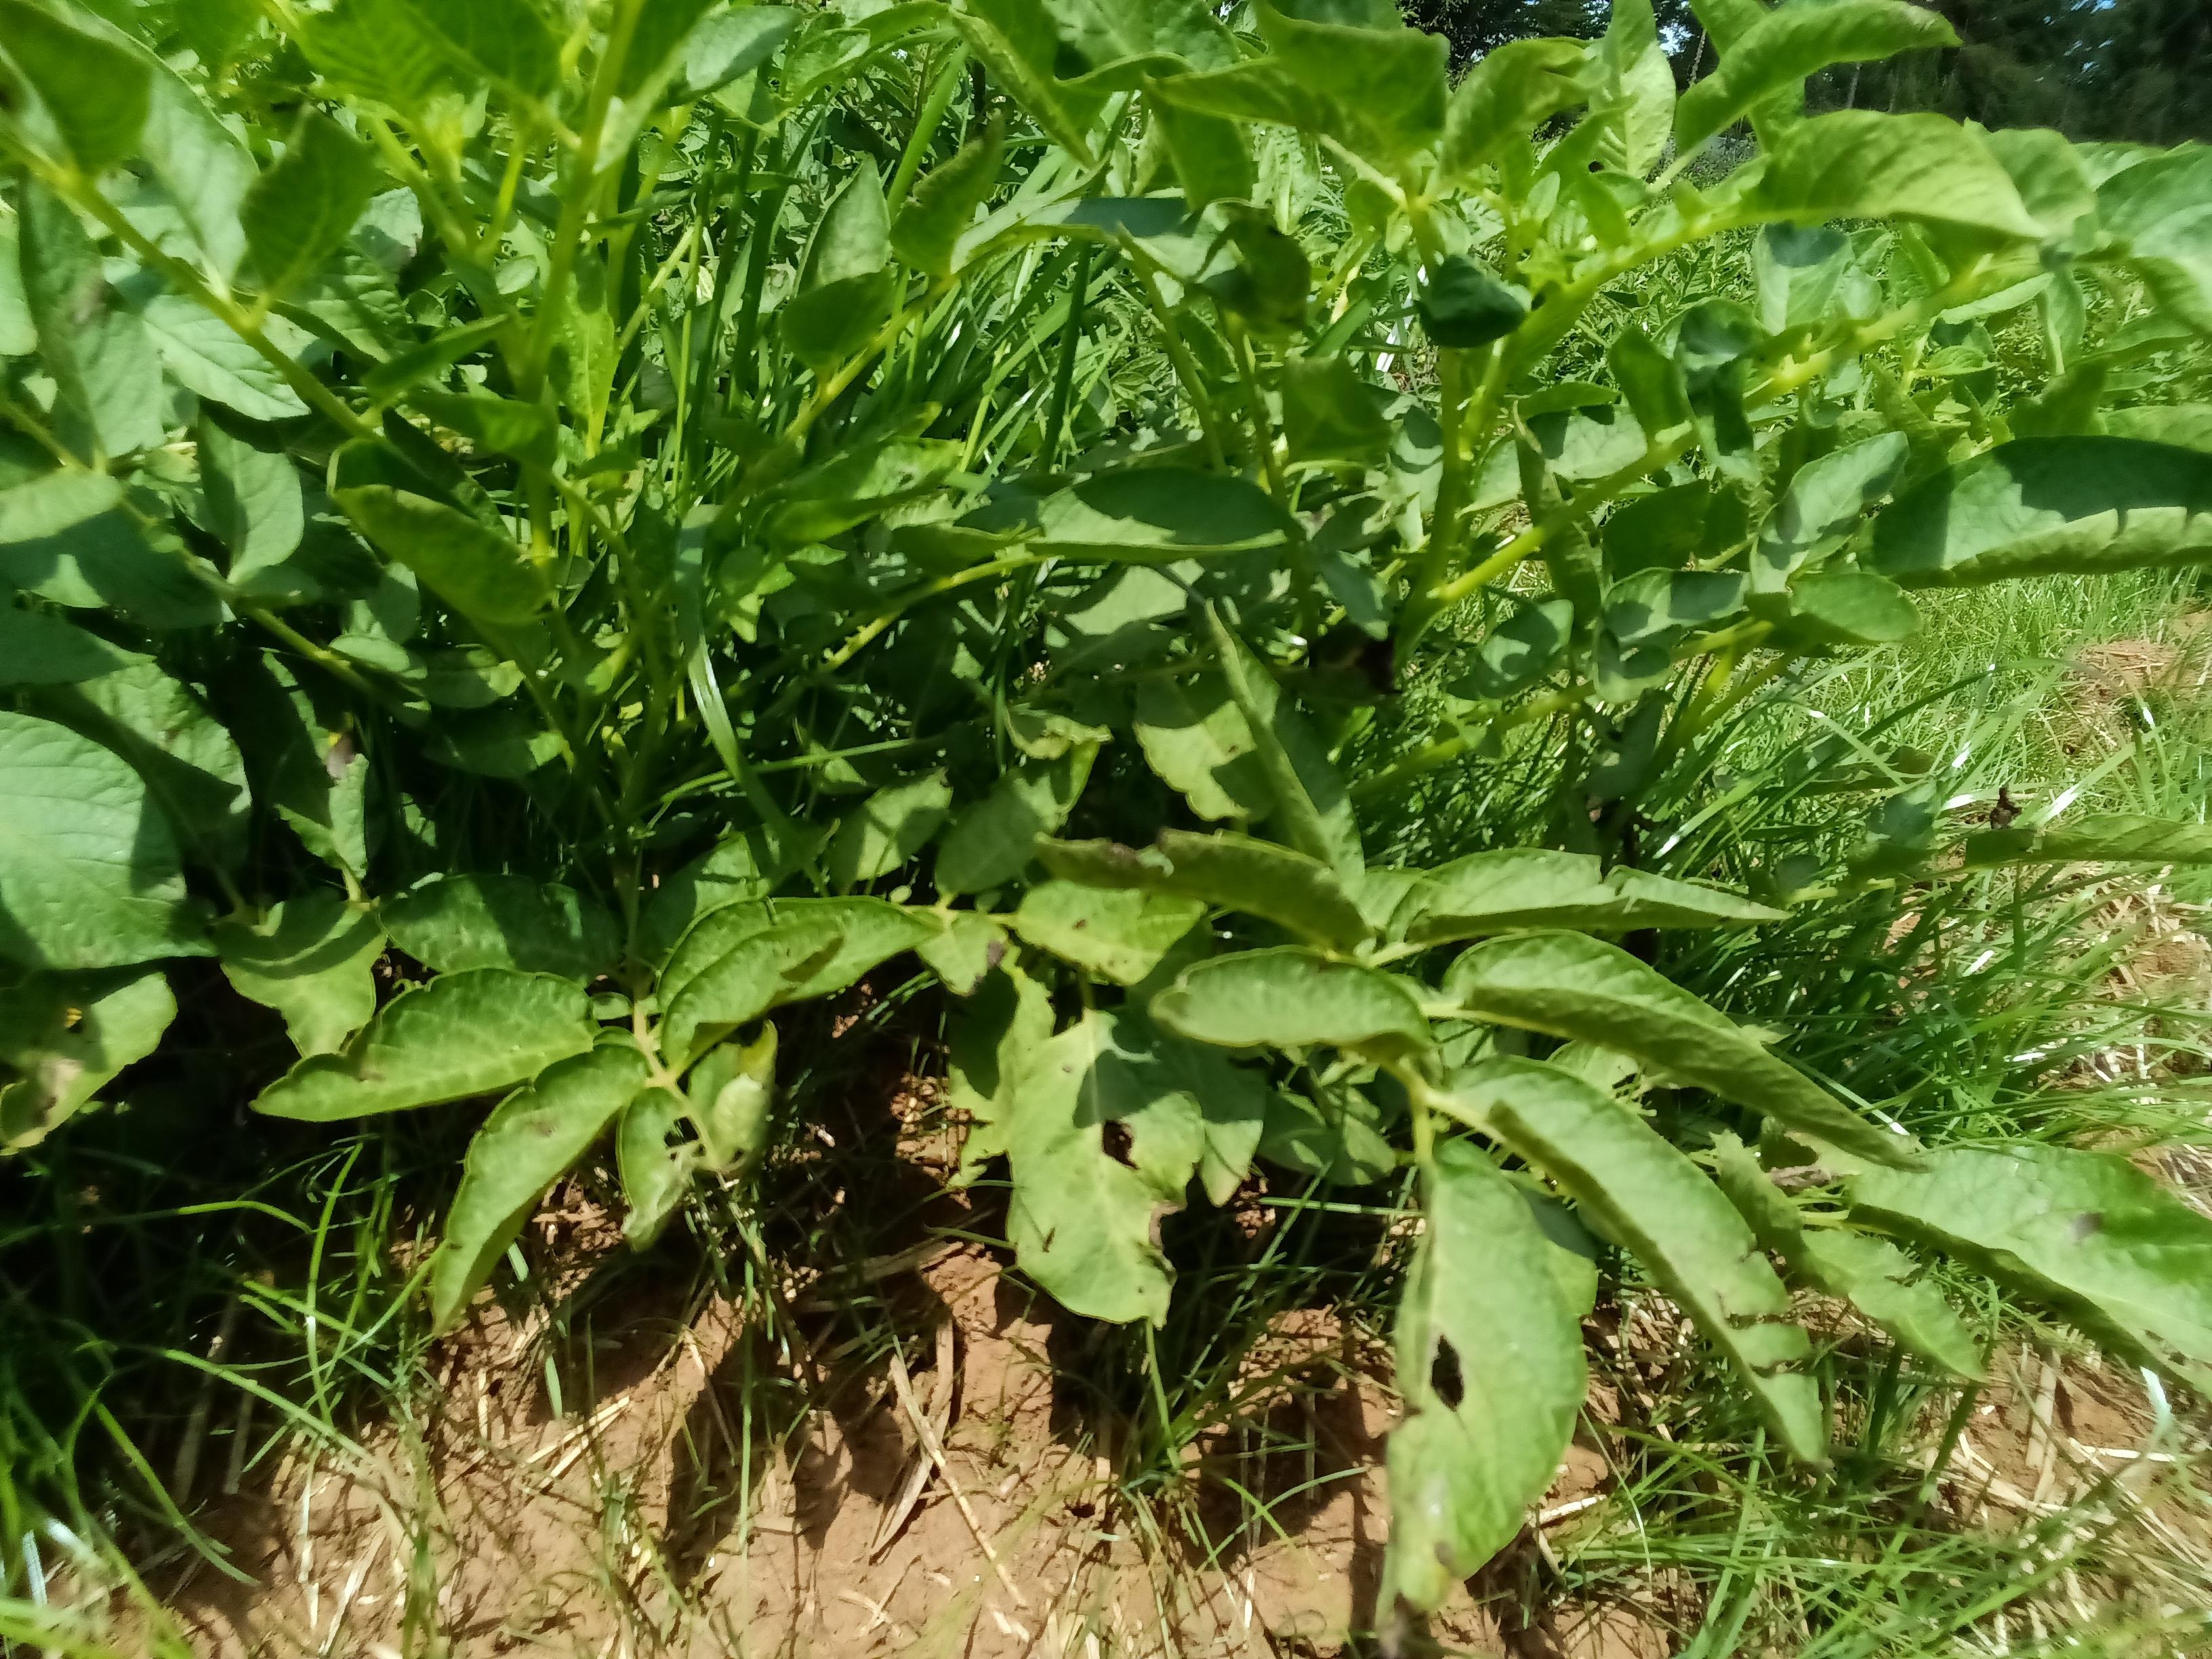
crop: potato
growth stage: harvest maturity
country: Kenya
